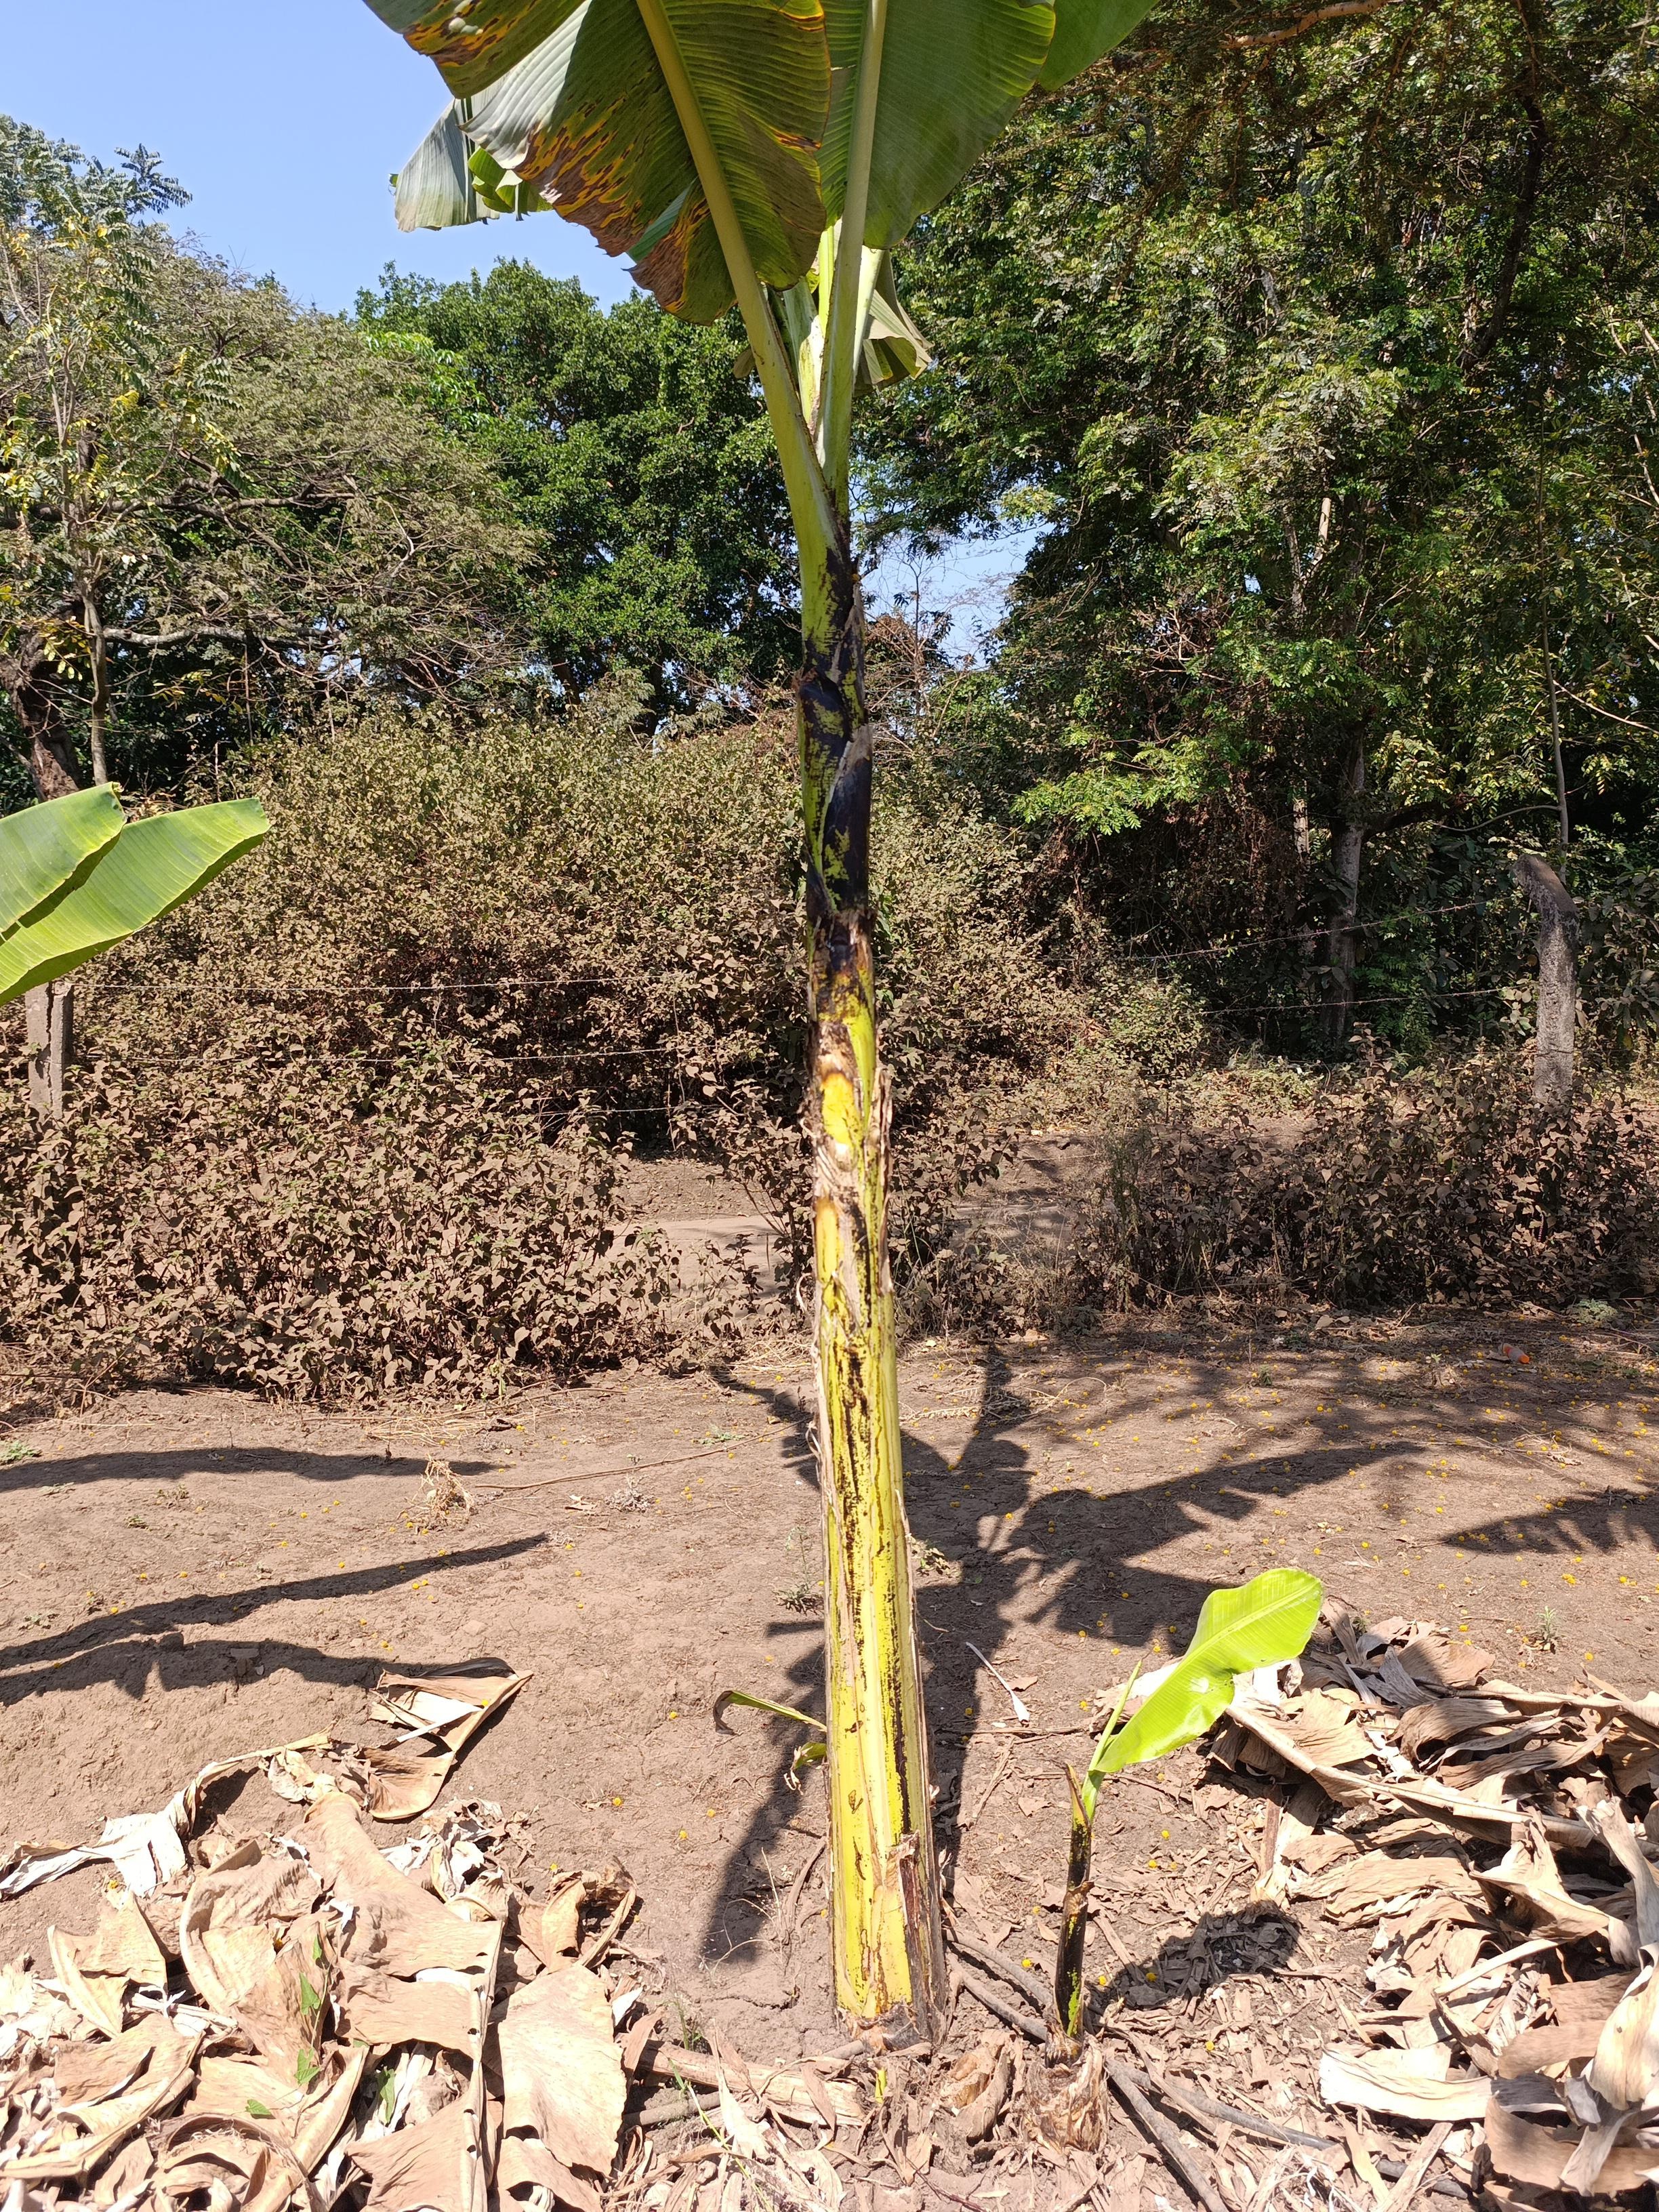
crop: banana
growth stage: vegetative
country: Tanzania
